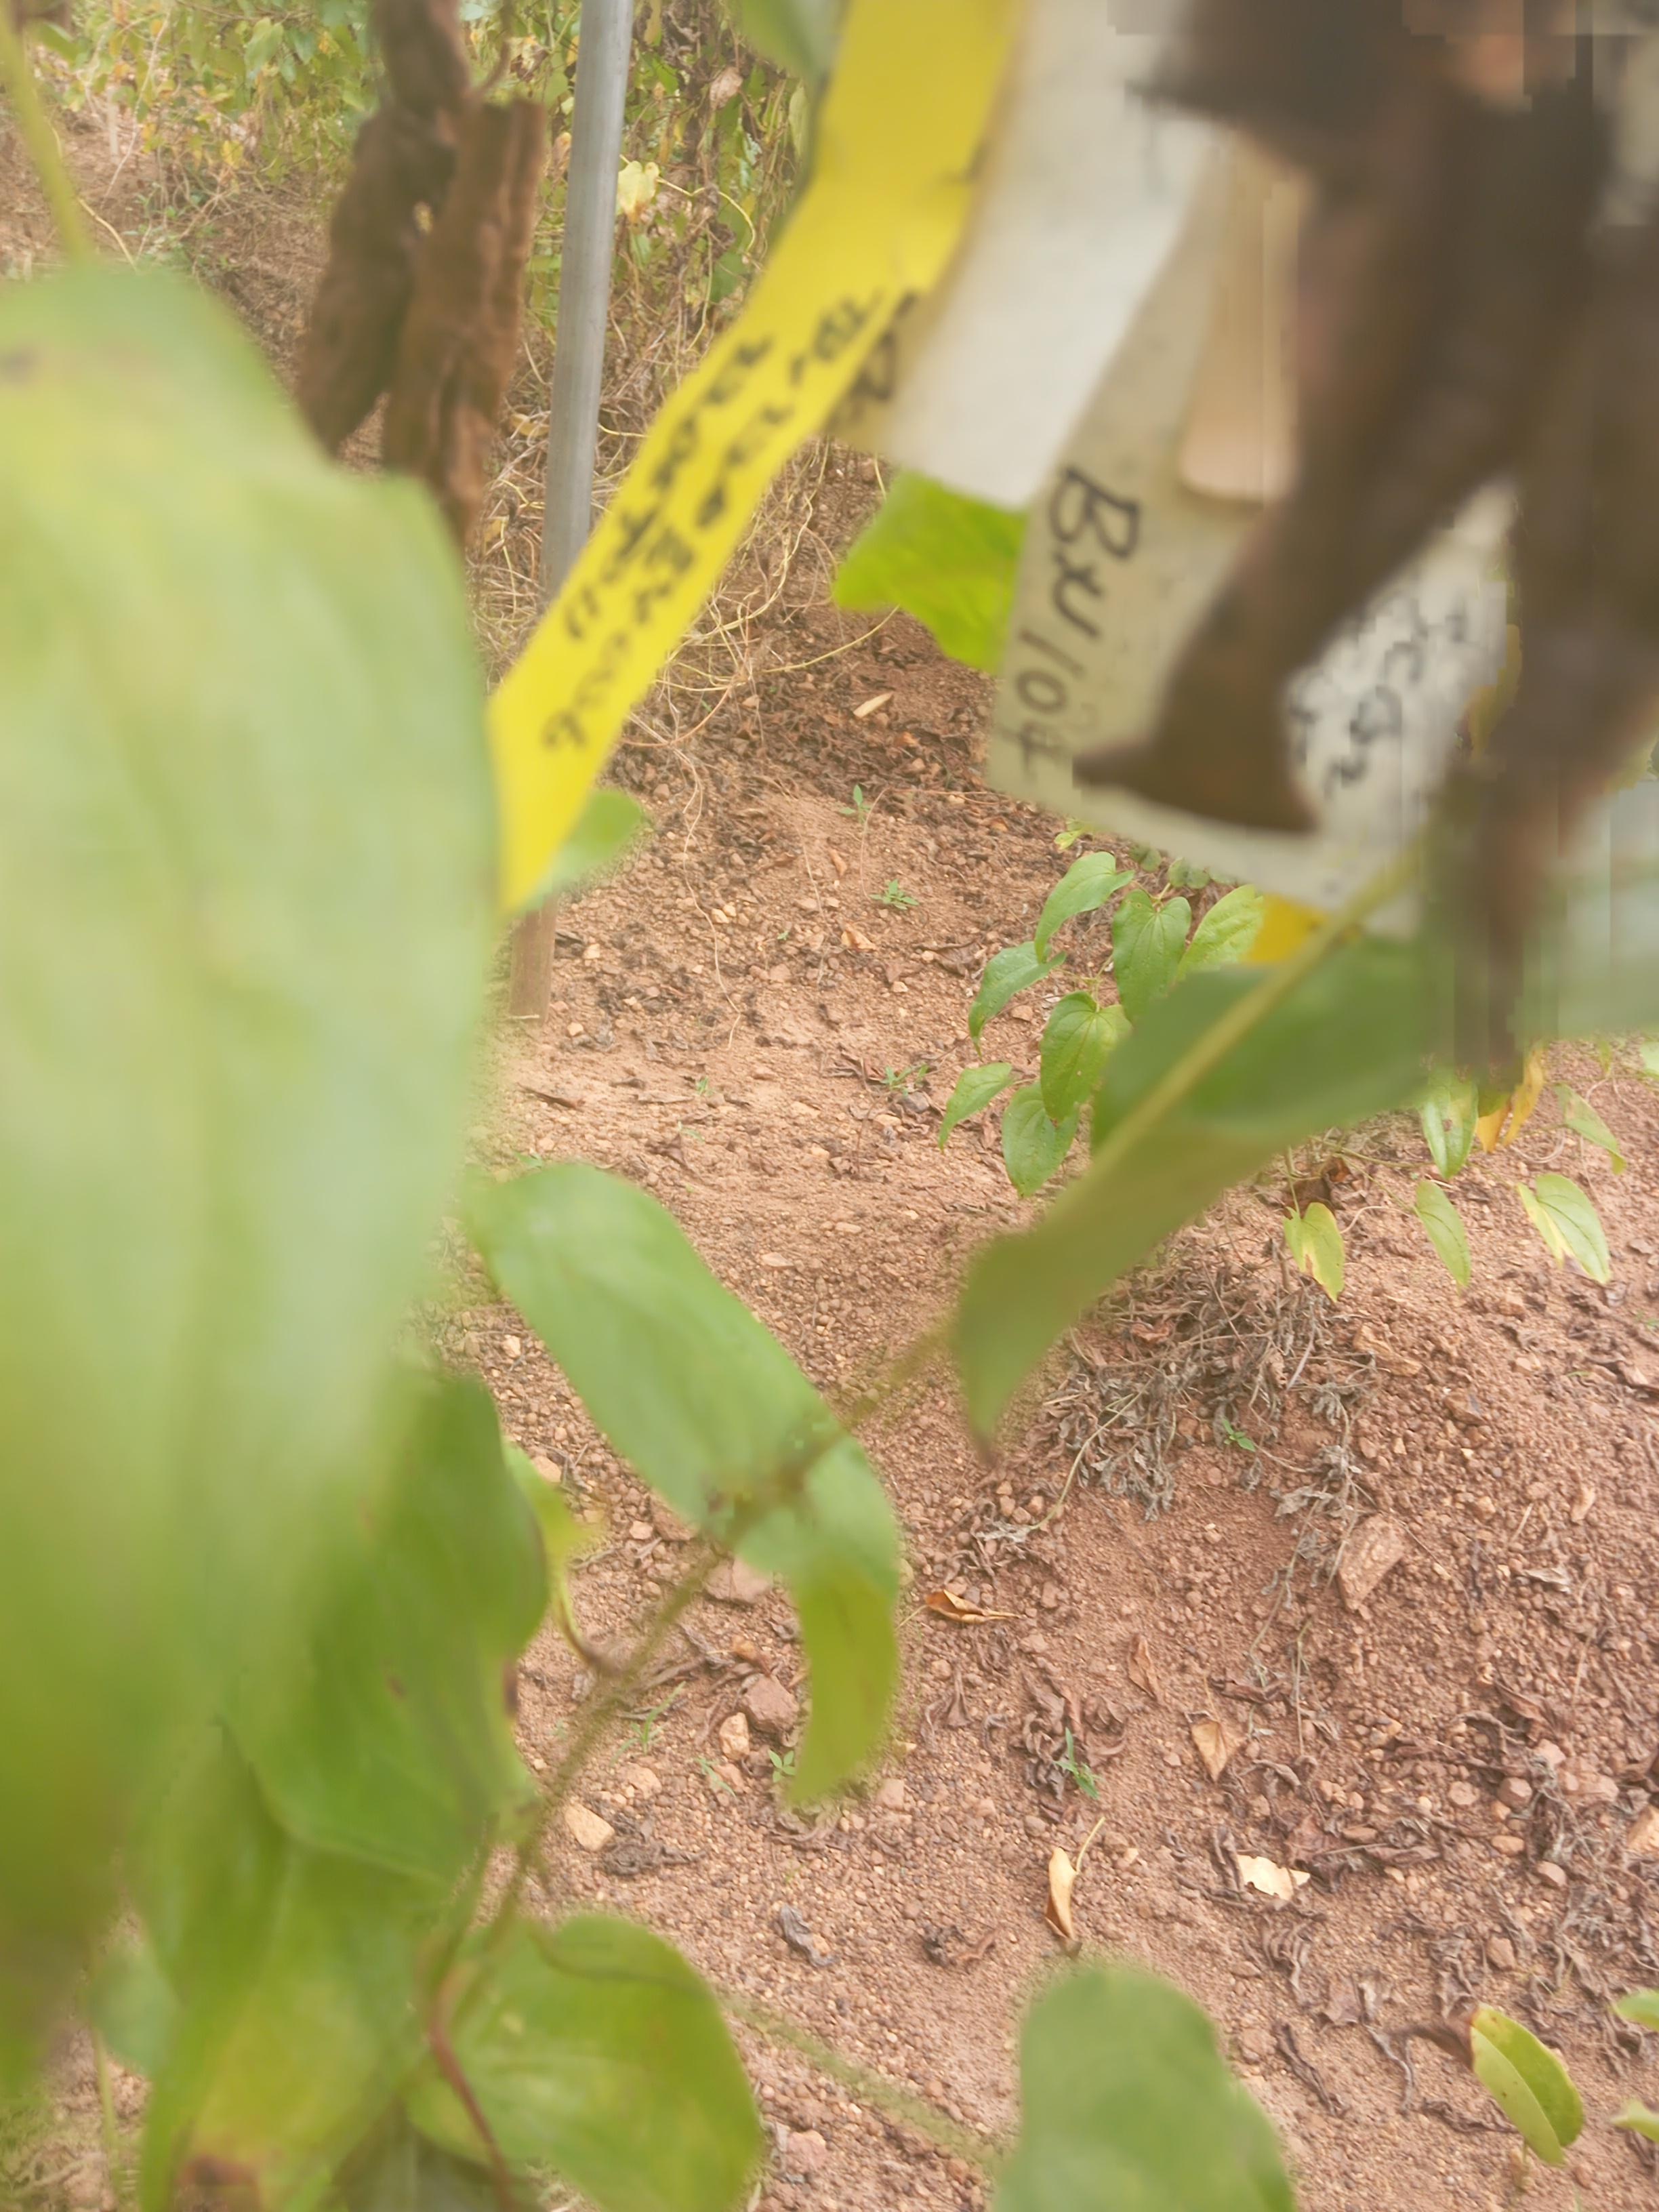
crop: yam
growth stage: maturity
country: Nigeria
